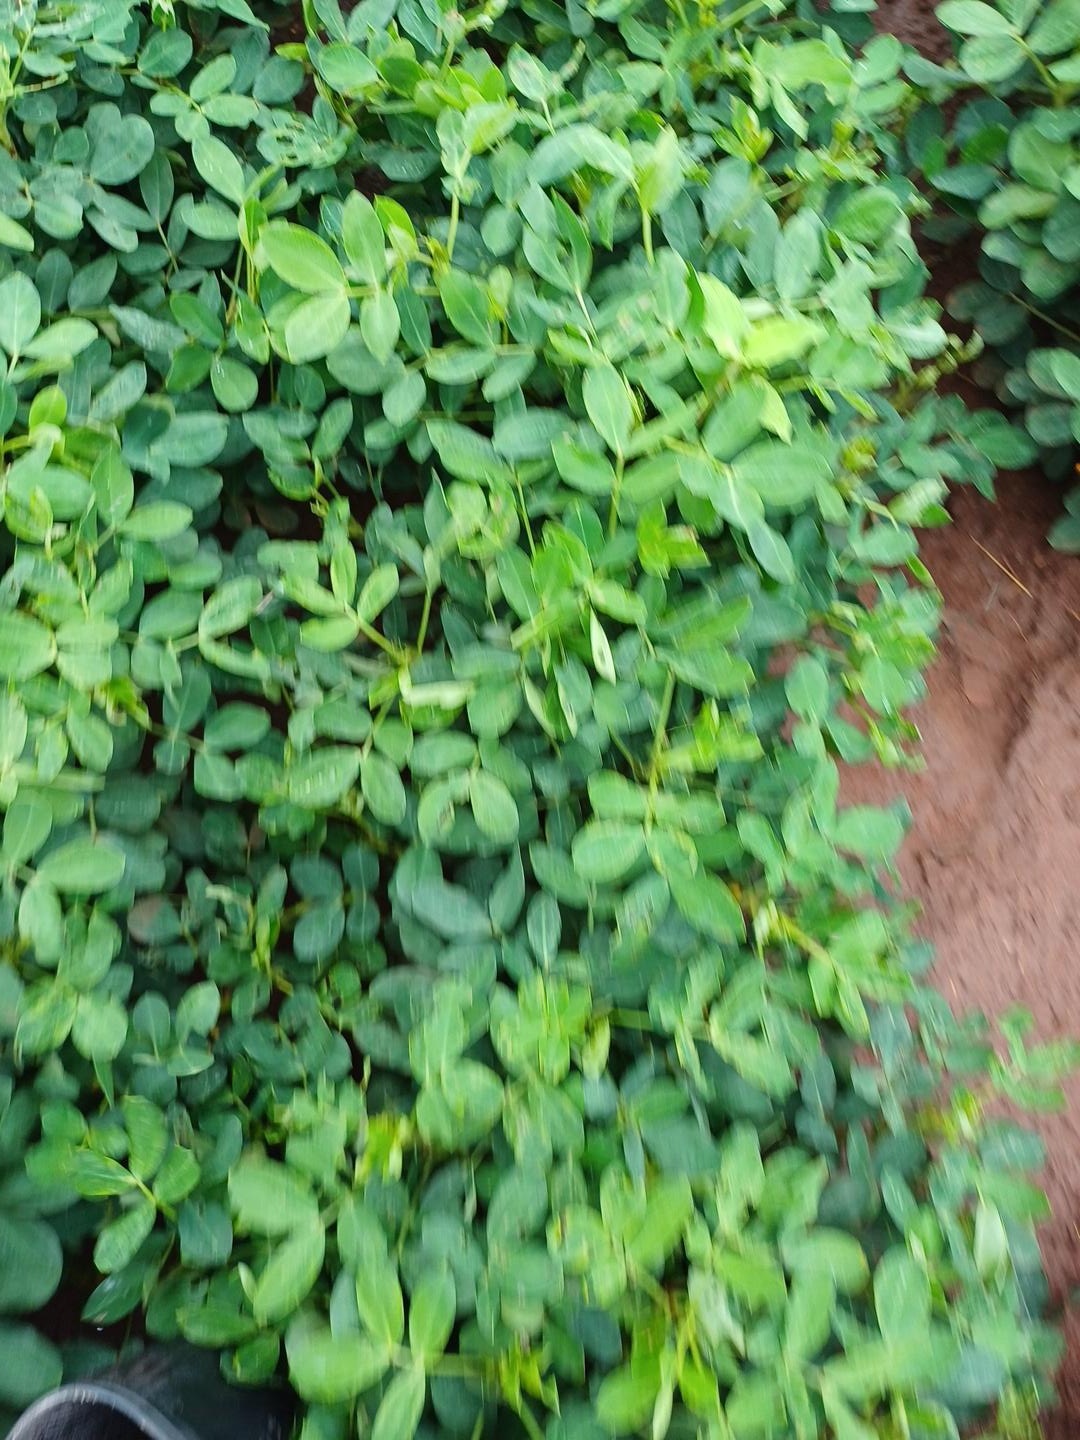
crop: groundnut
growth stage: pegging
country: Kenya
